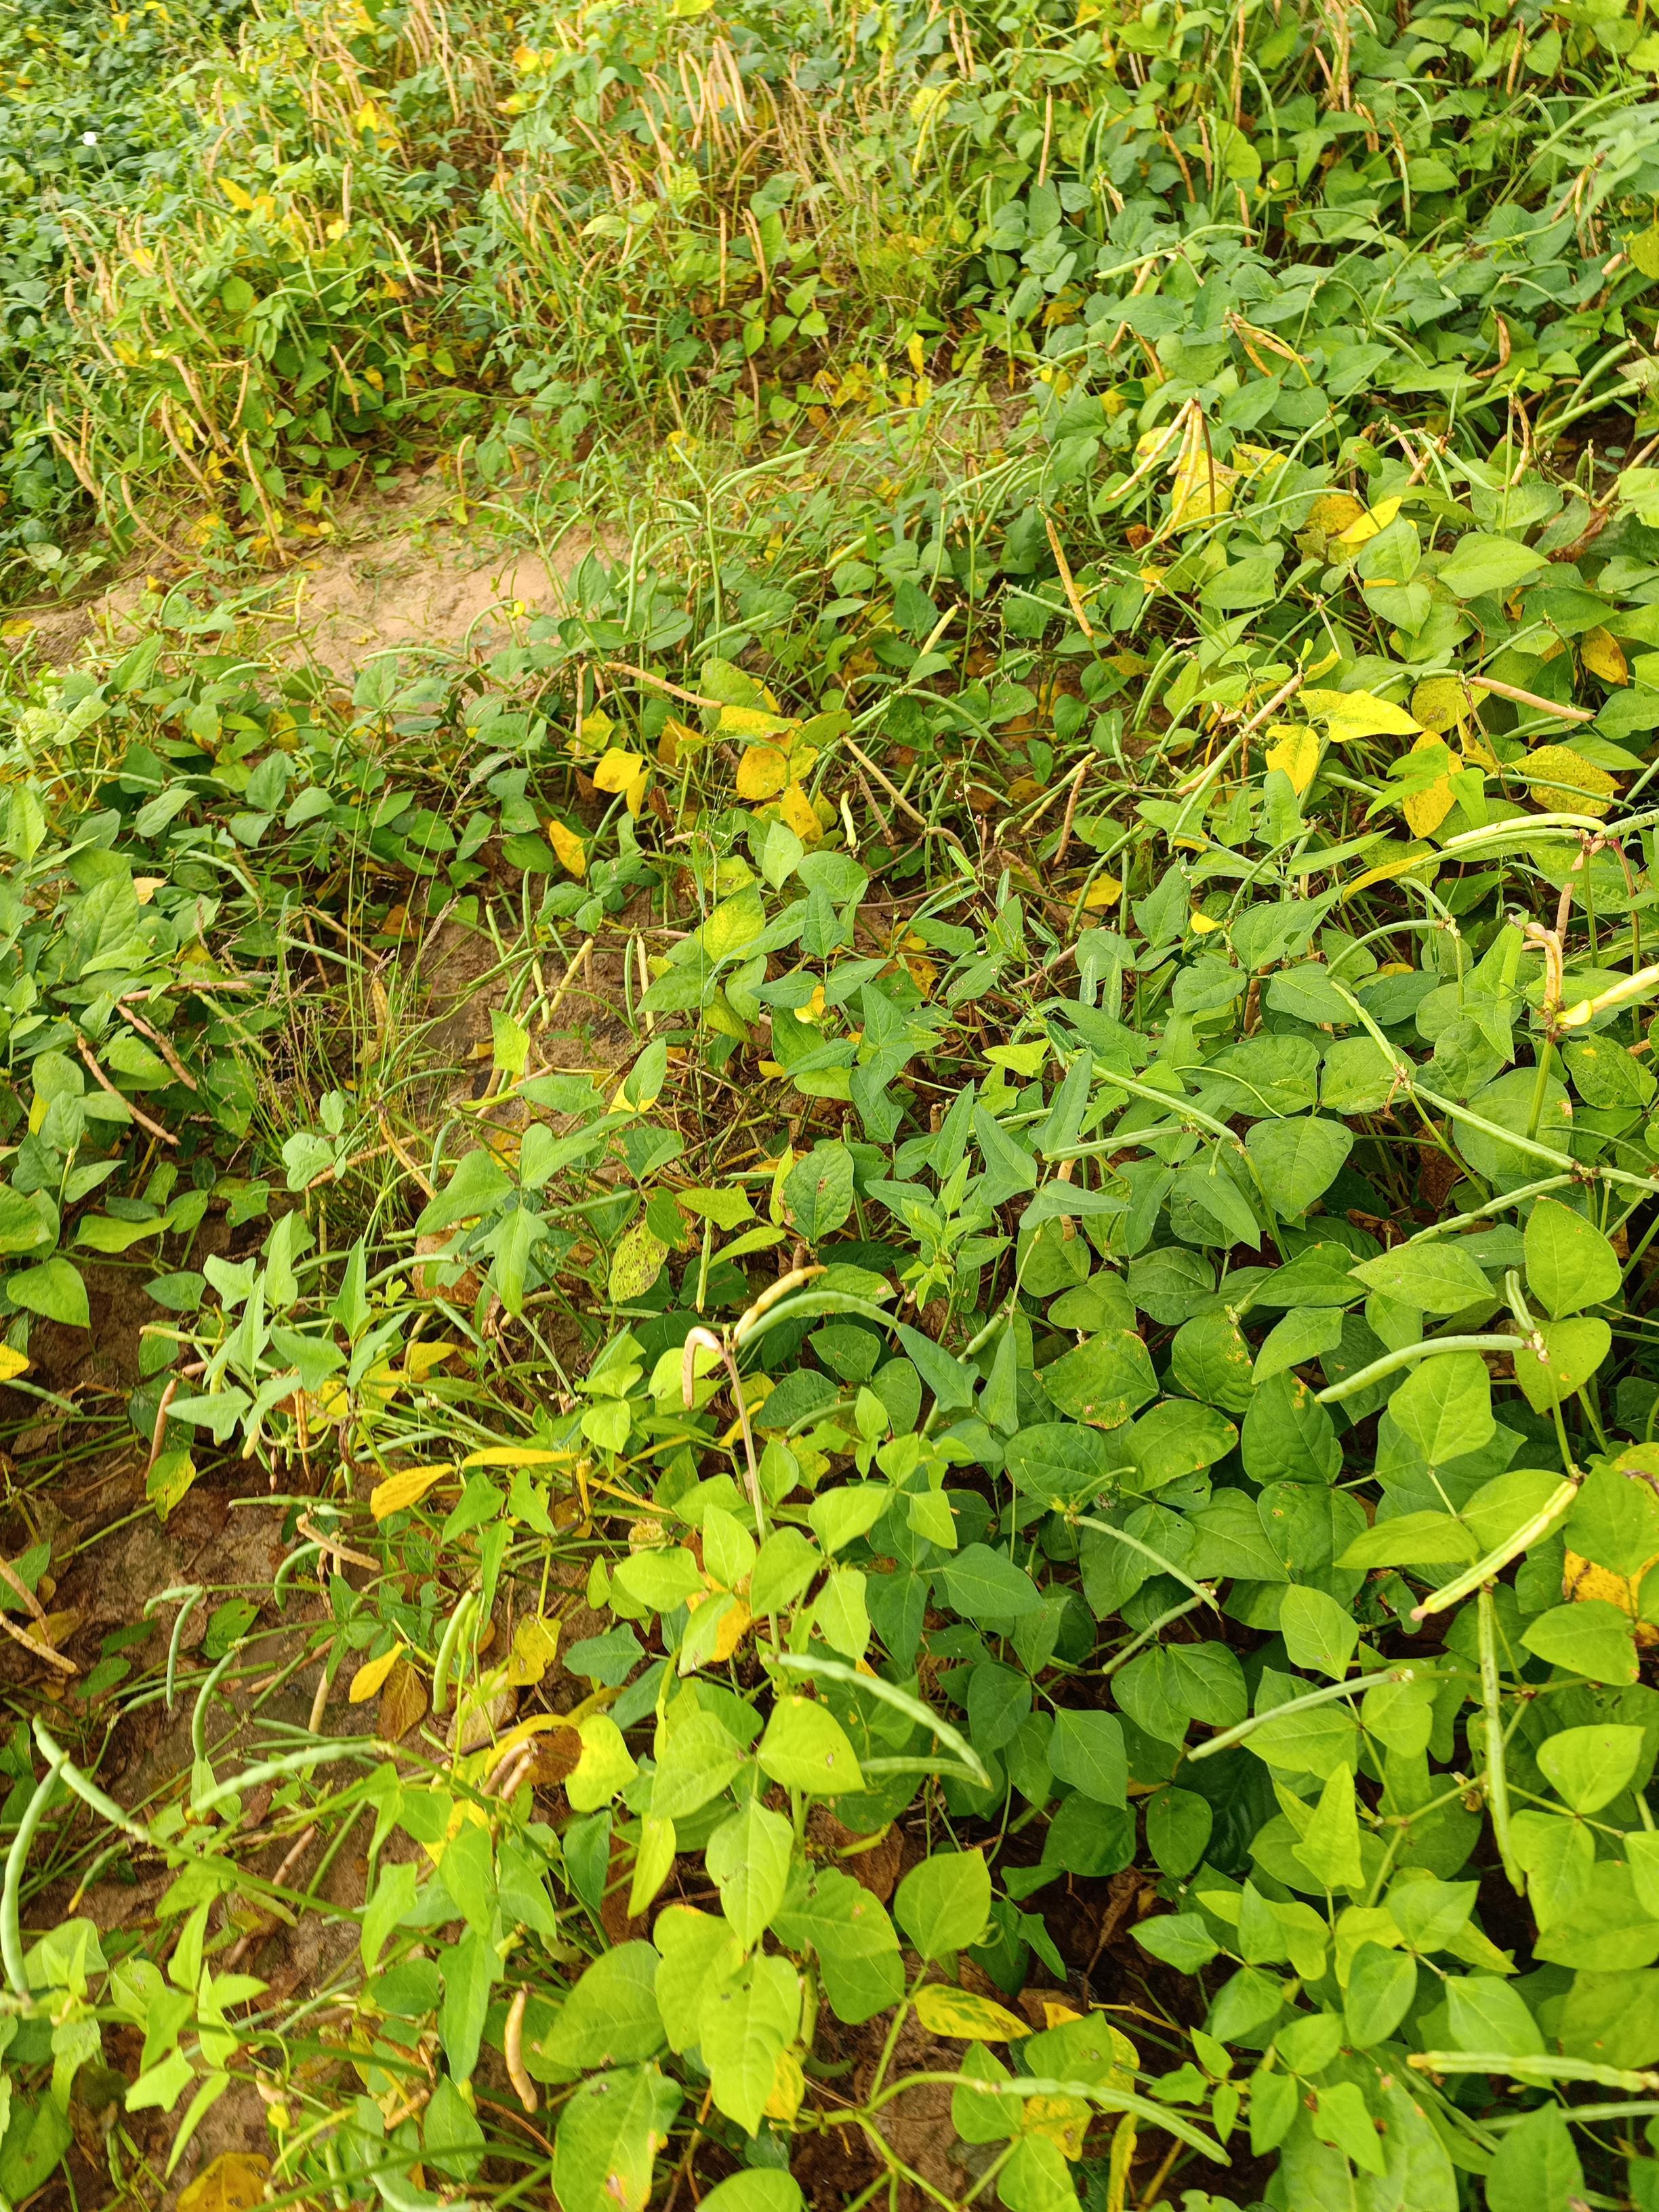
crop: cowpea
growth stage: maturity
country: Nigeria
